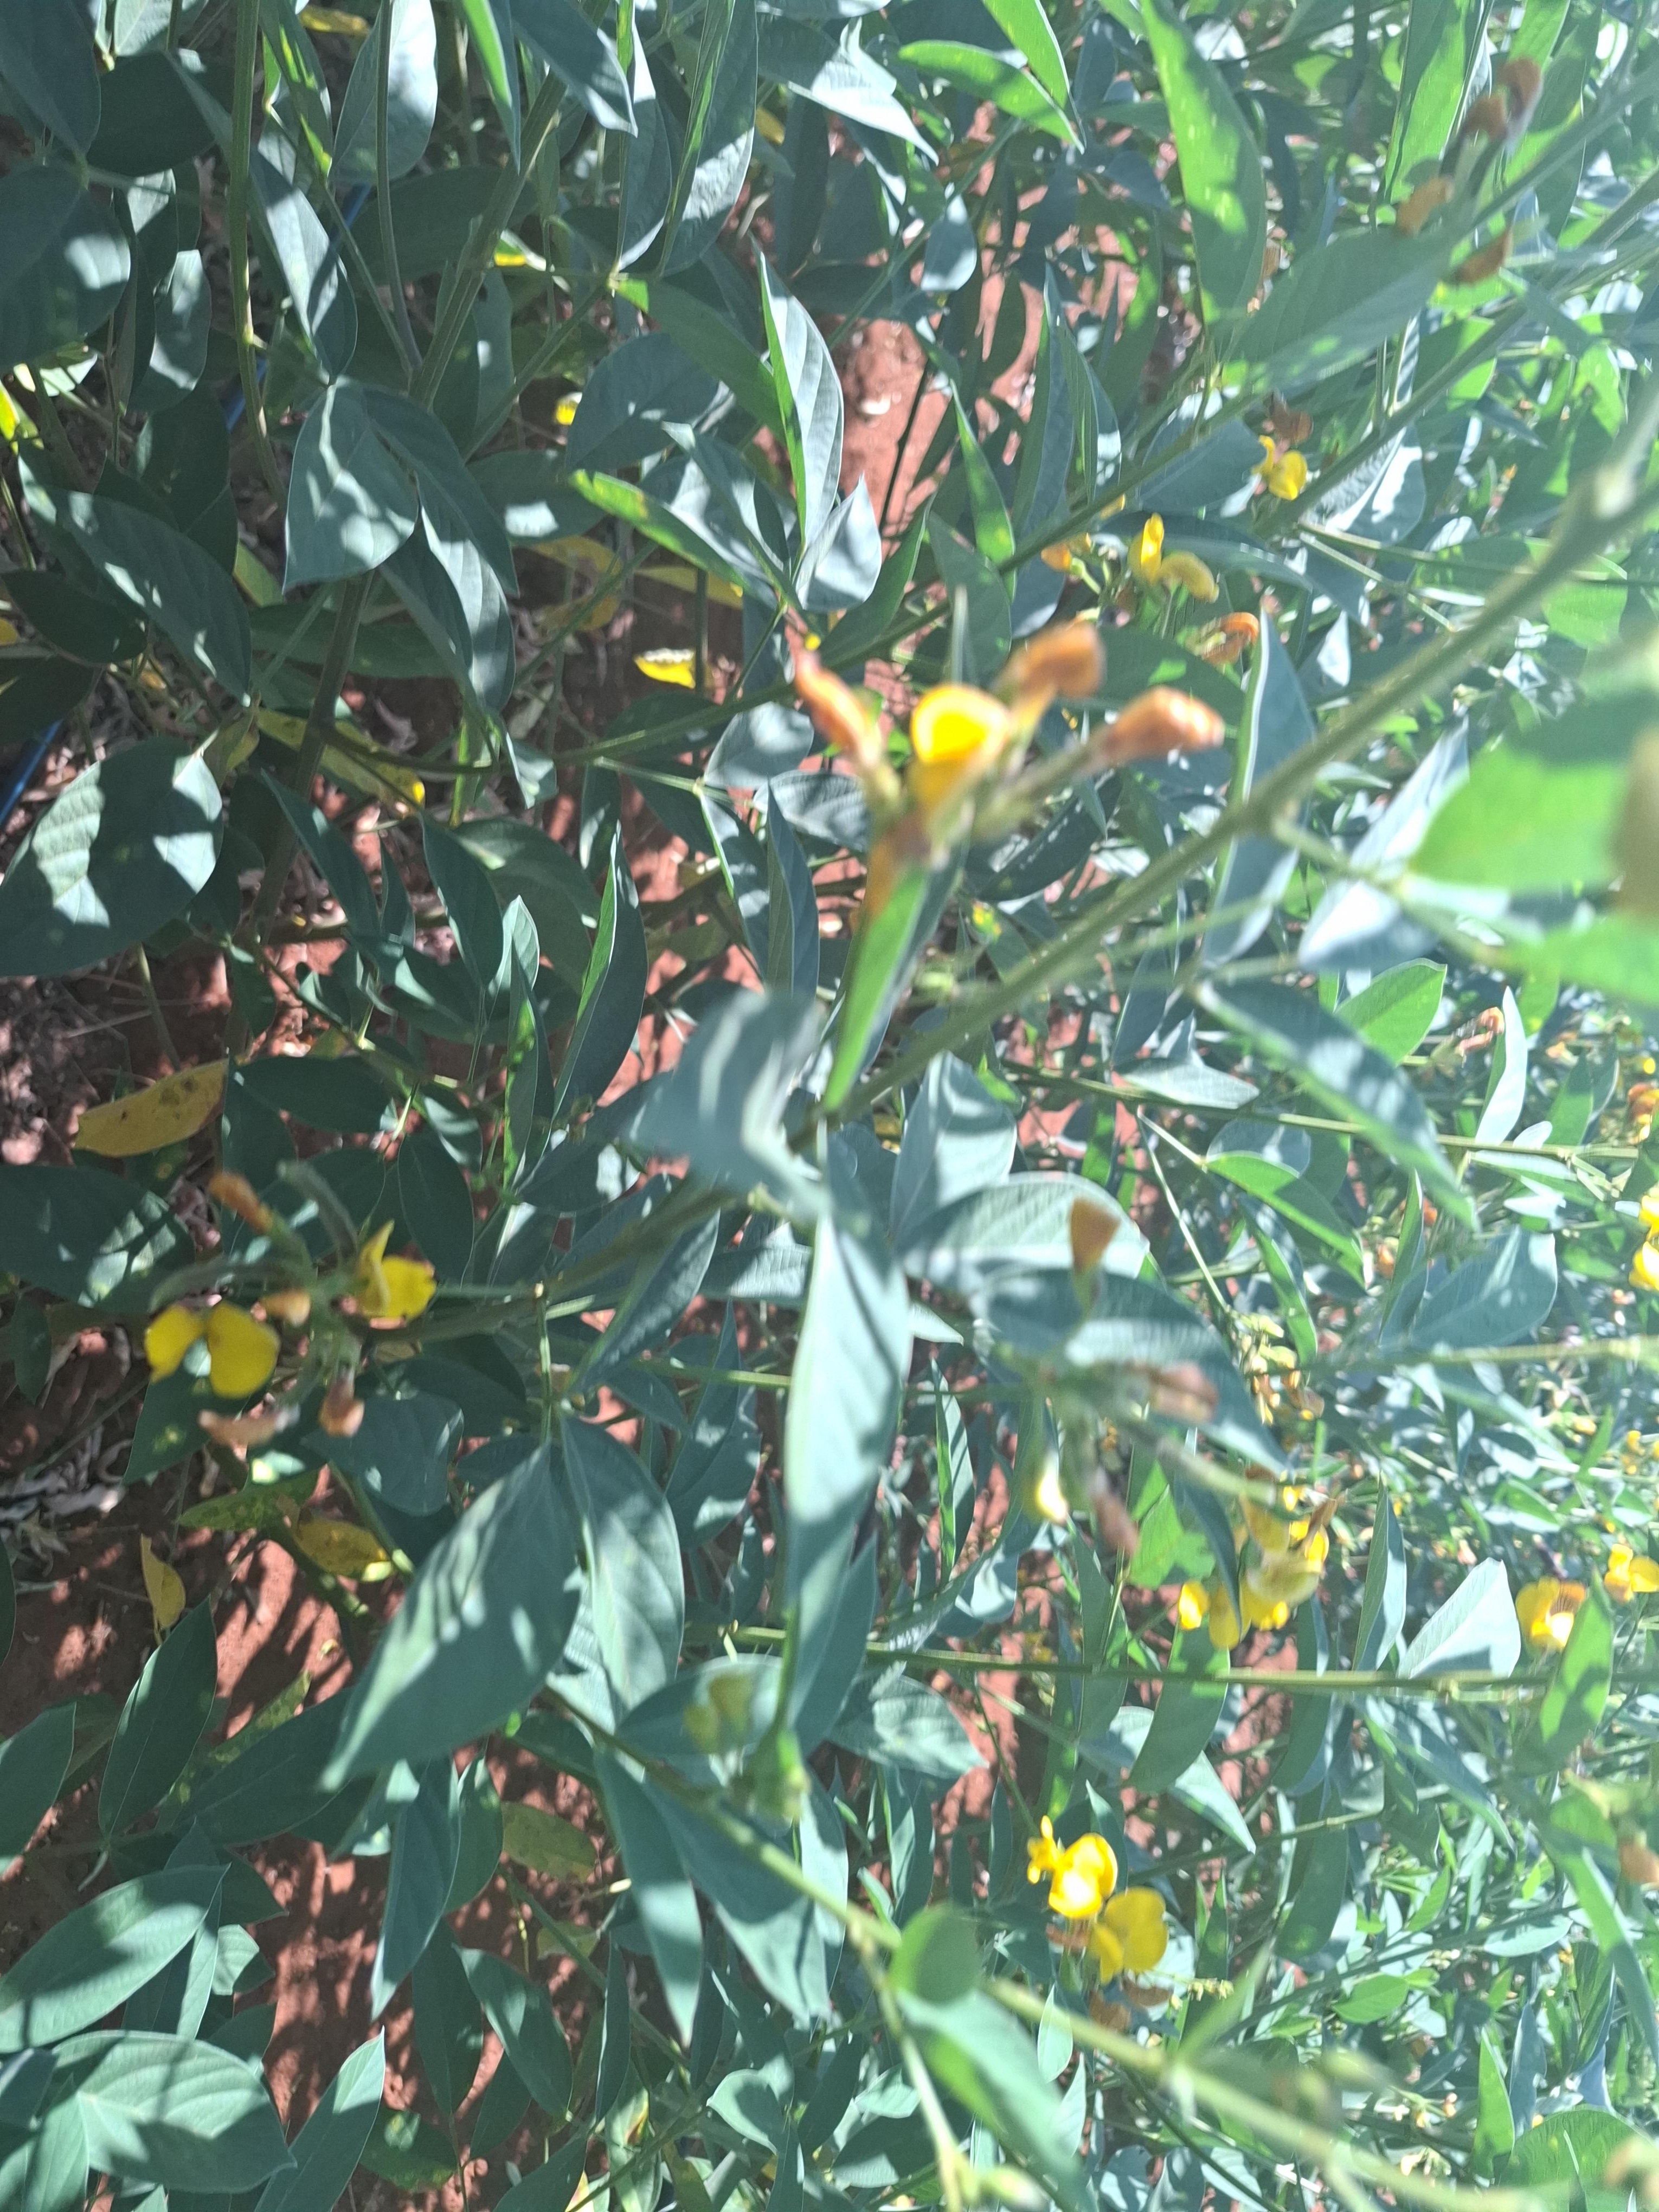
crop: pigeonpea
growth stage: development pod
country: Kenya
